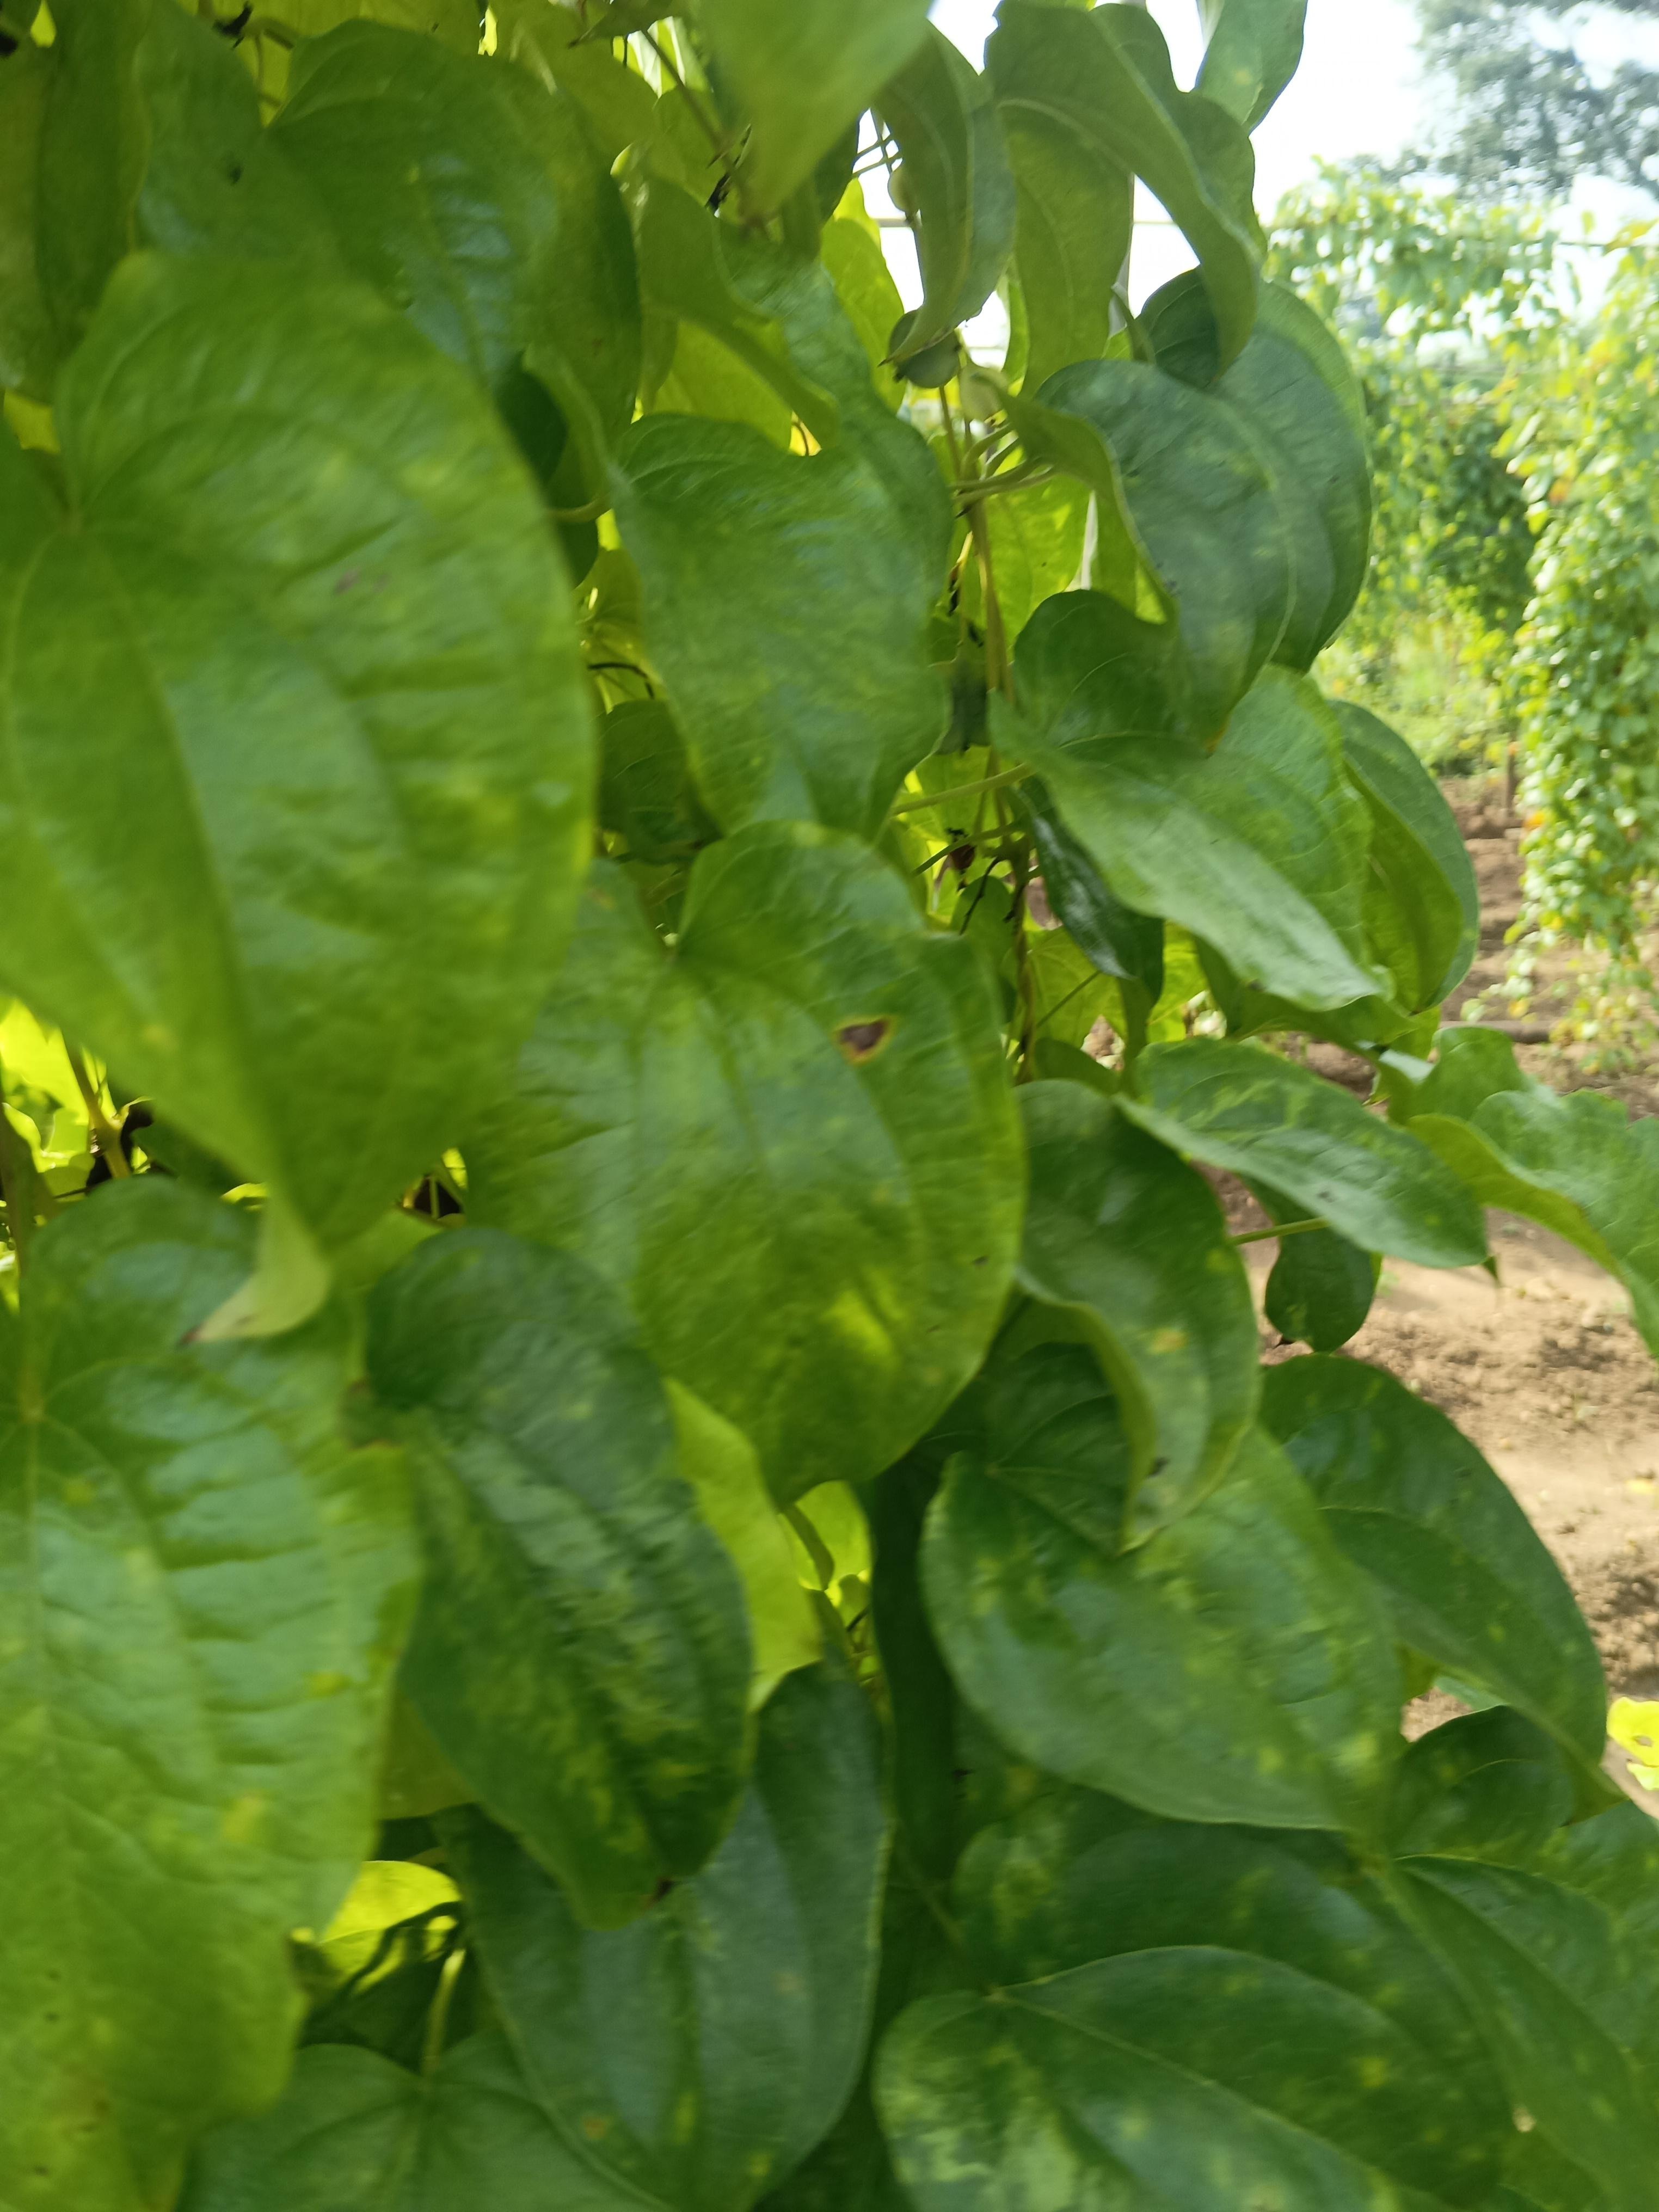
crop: yam
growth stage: maturity
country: Nigeria
